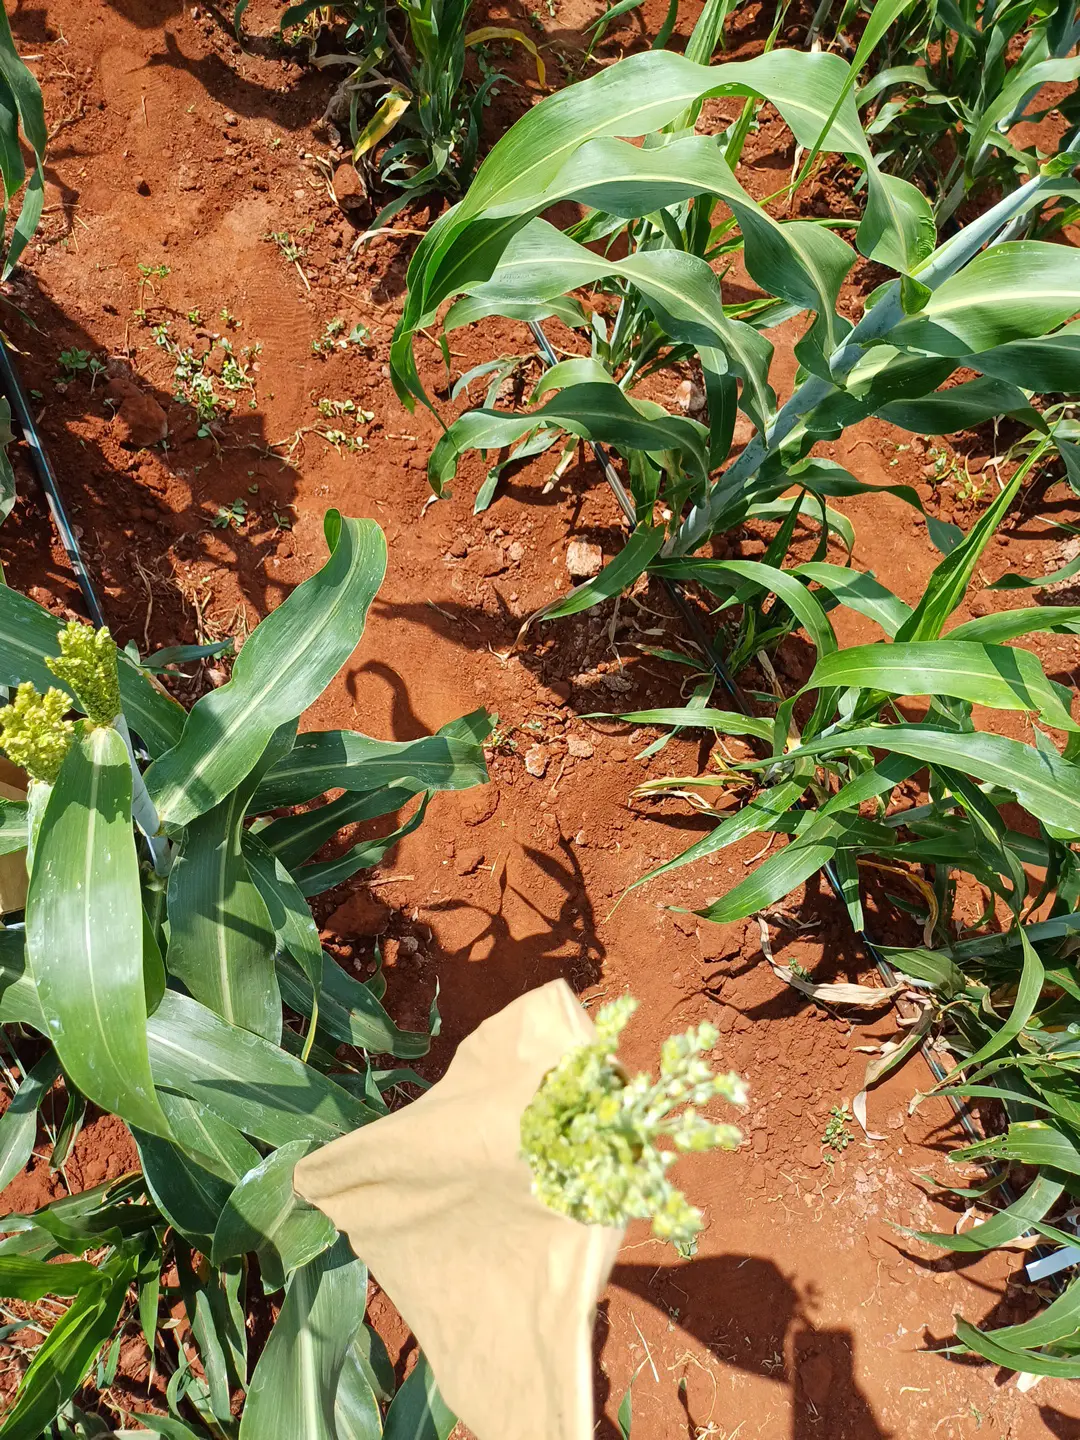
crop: sorghum
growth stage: flowering
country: Kenya
